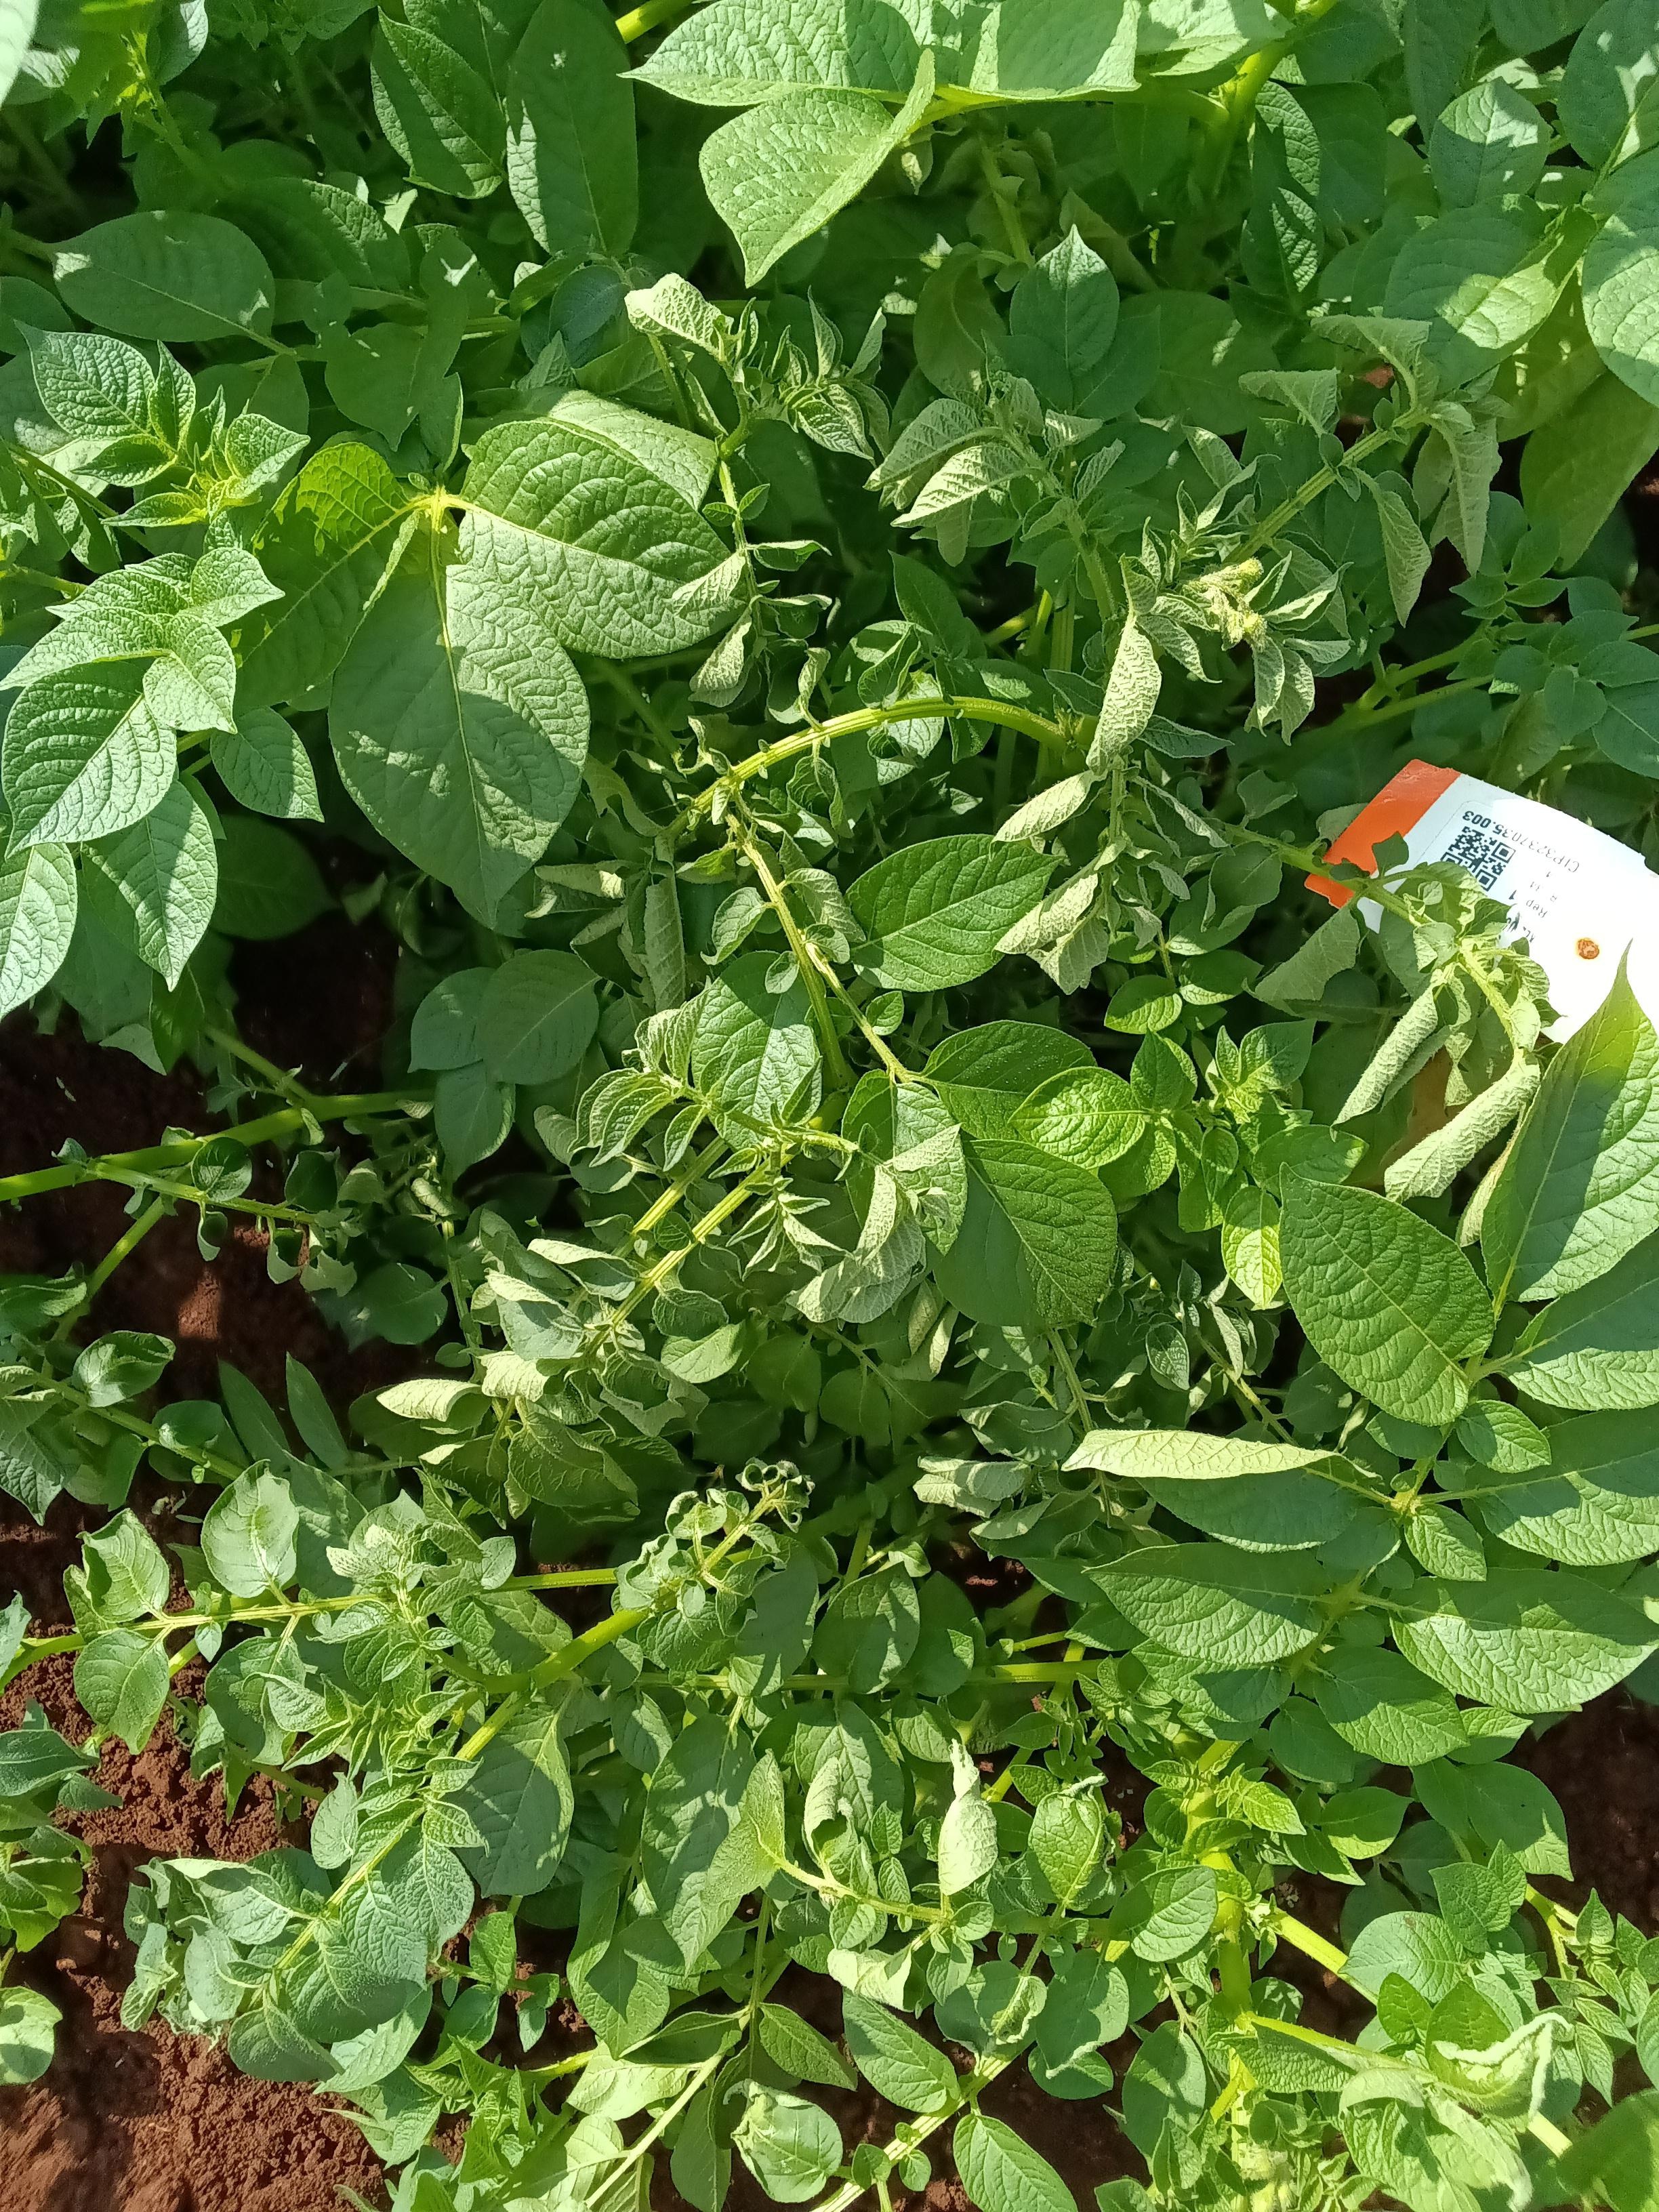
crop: potato
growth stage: flowering
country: Kenya
